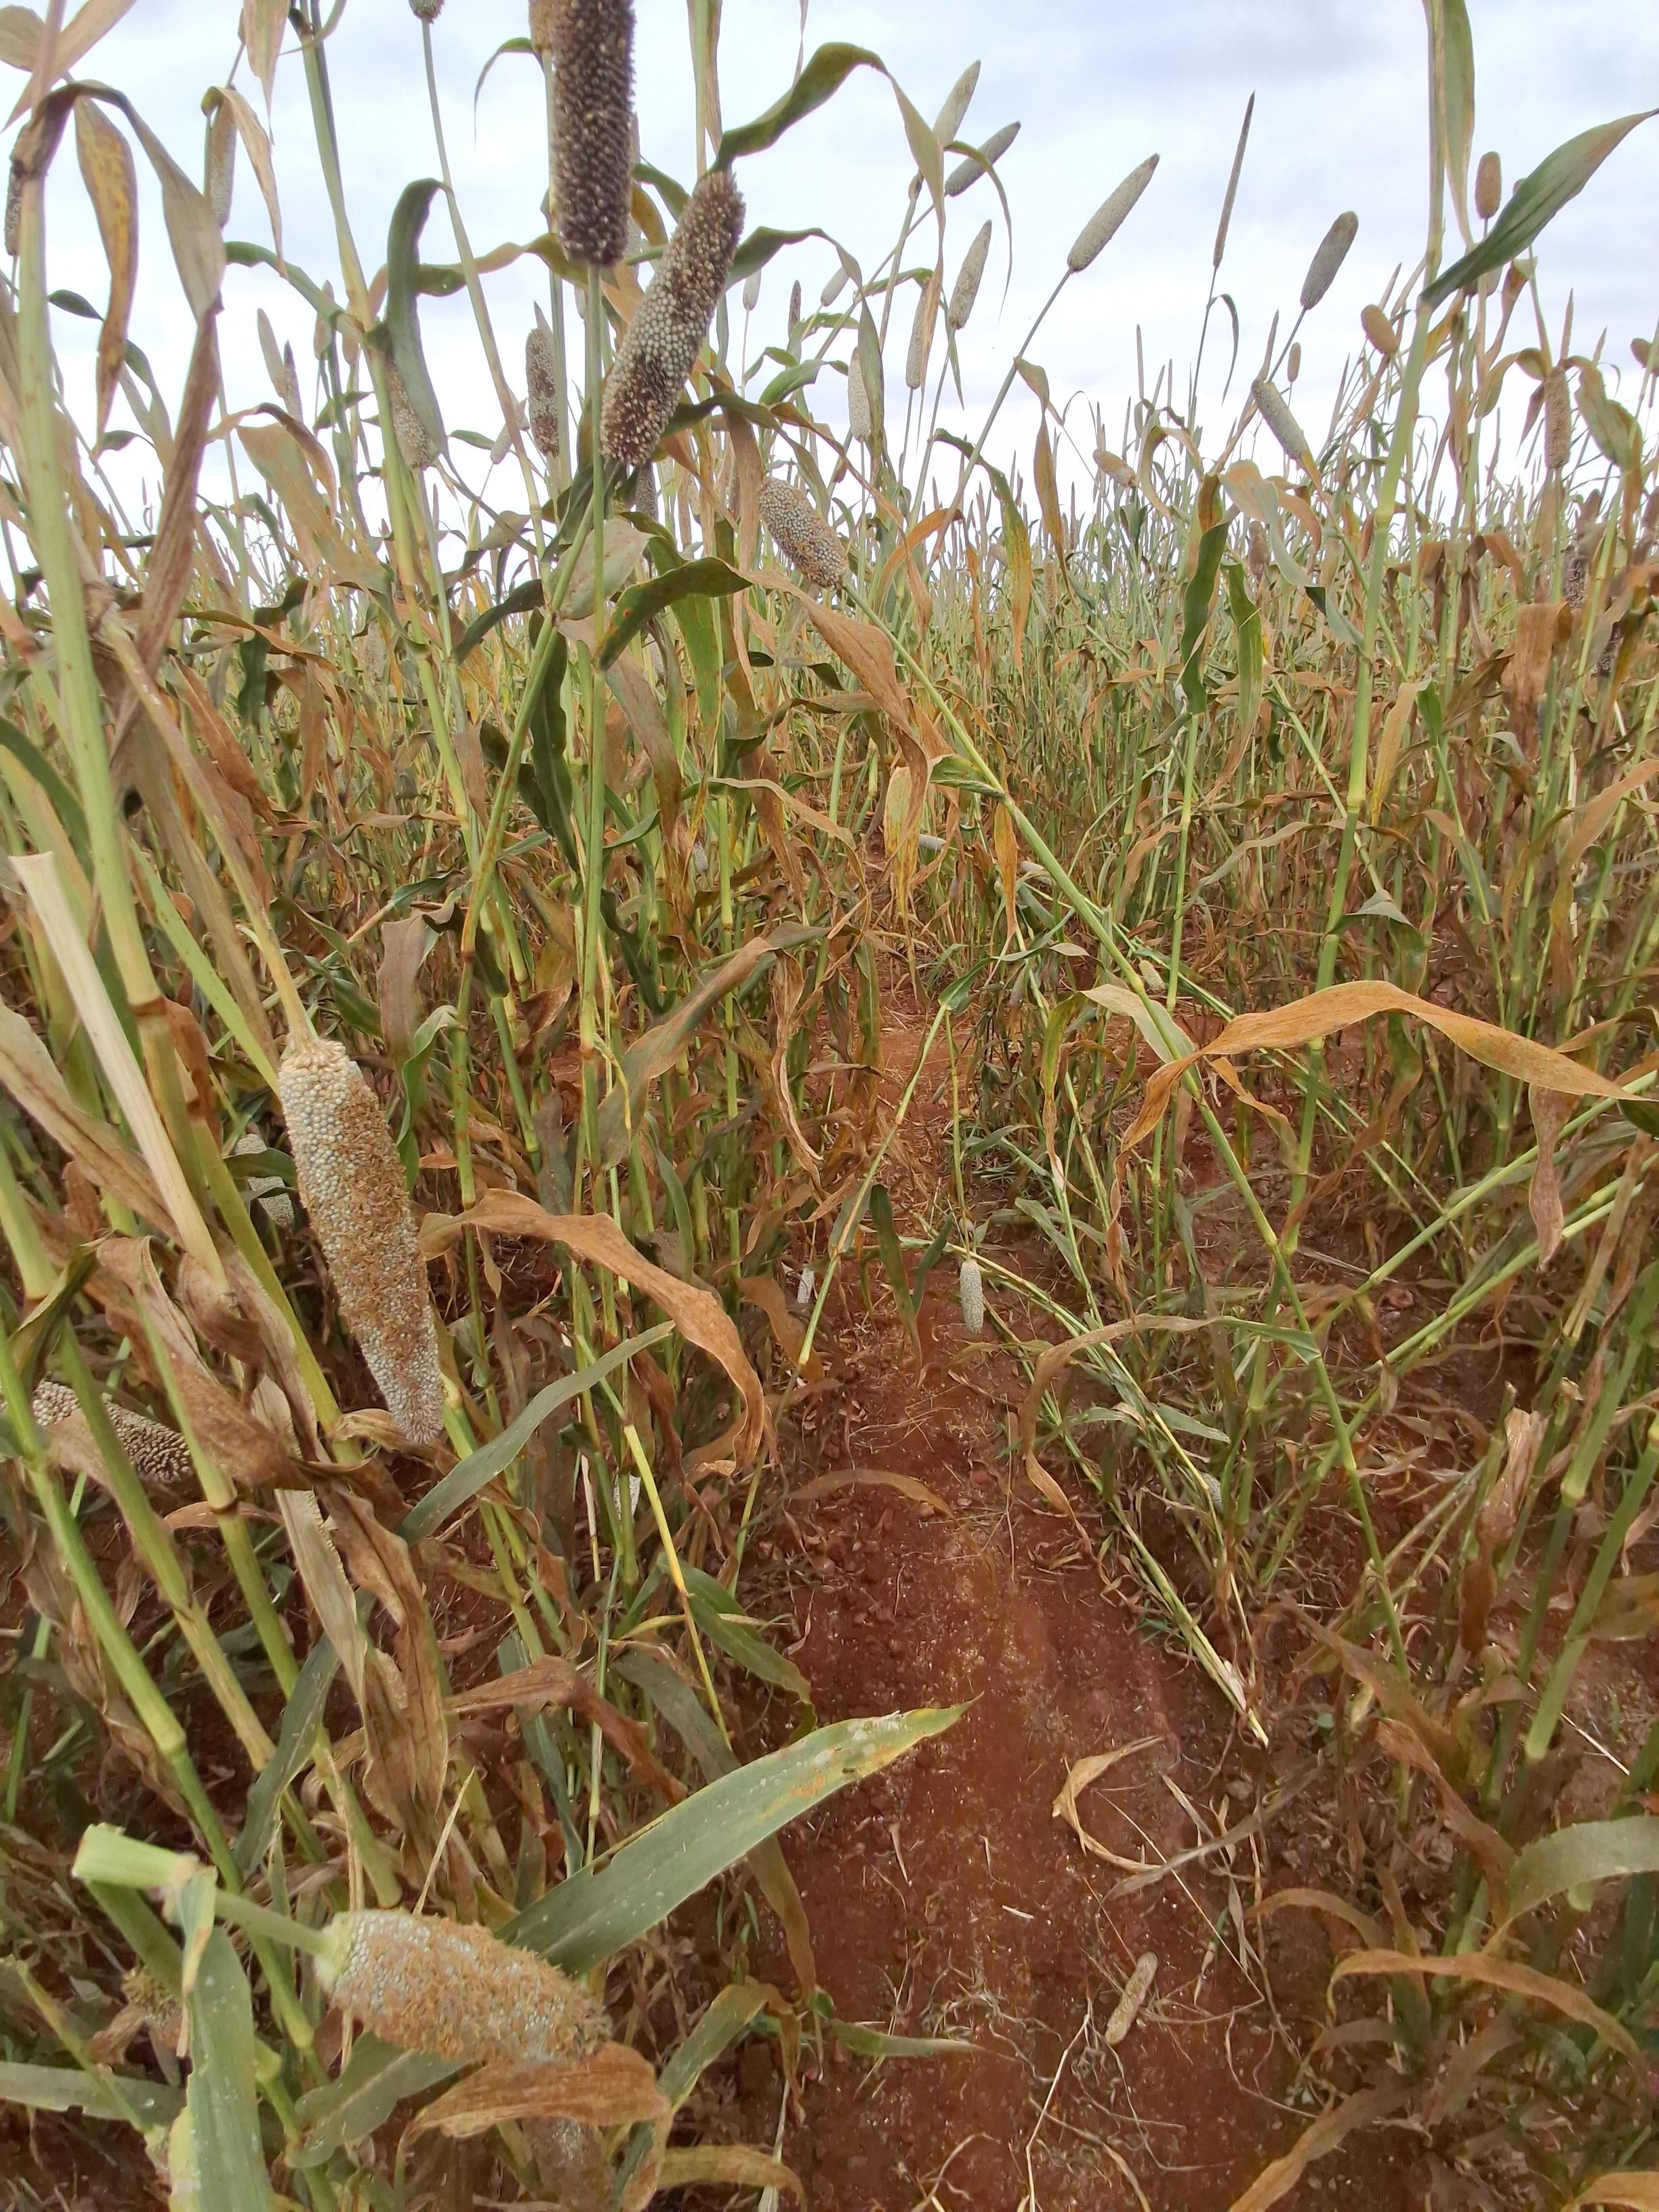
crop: pearl millet
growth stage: filling grain
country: Kenya
